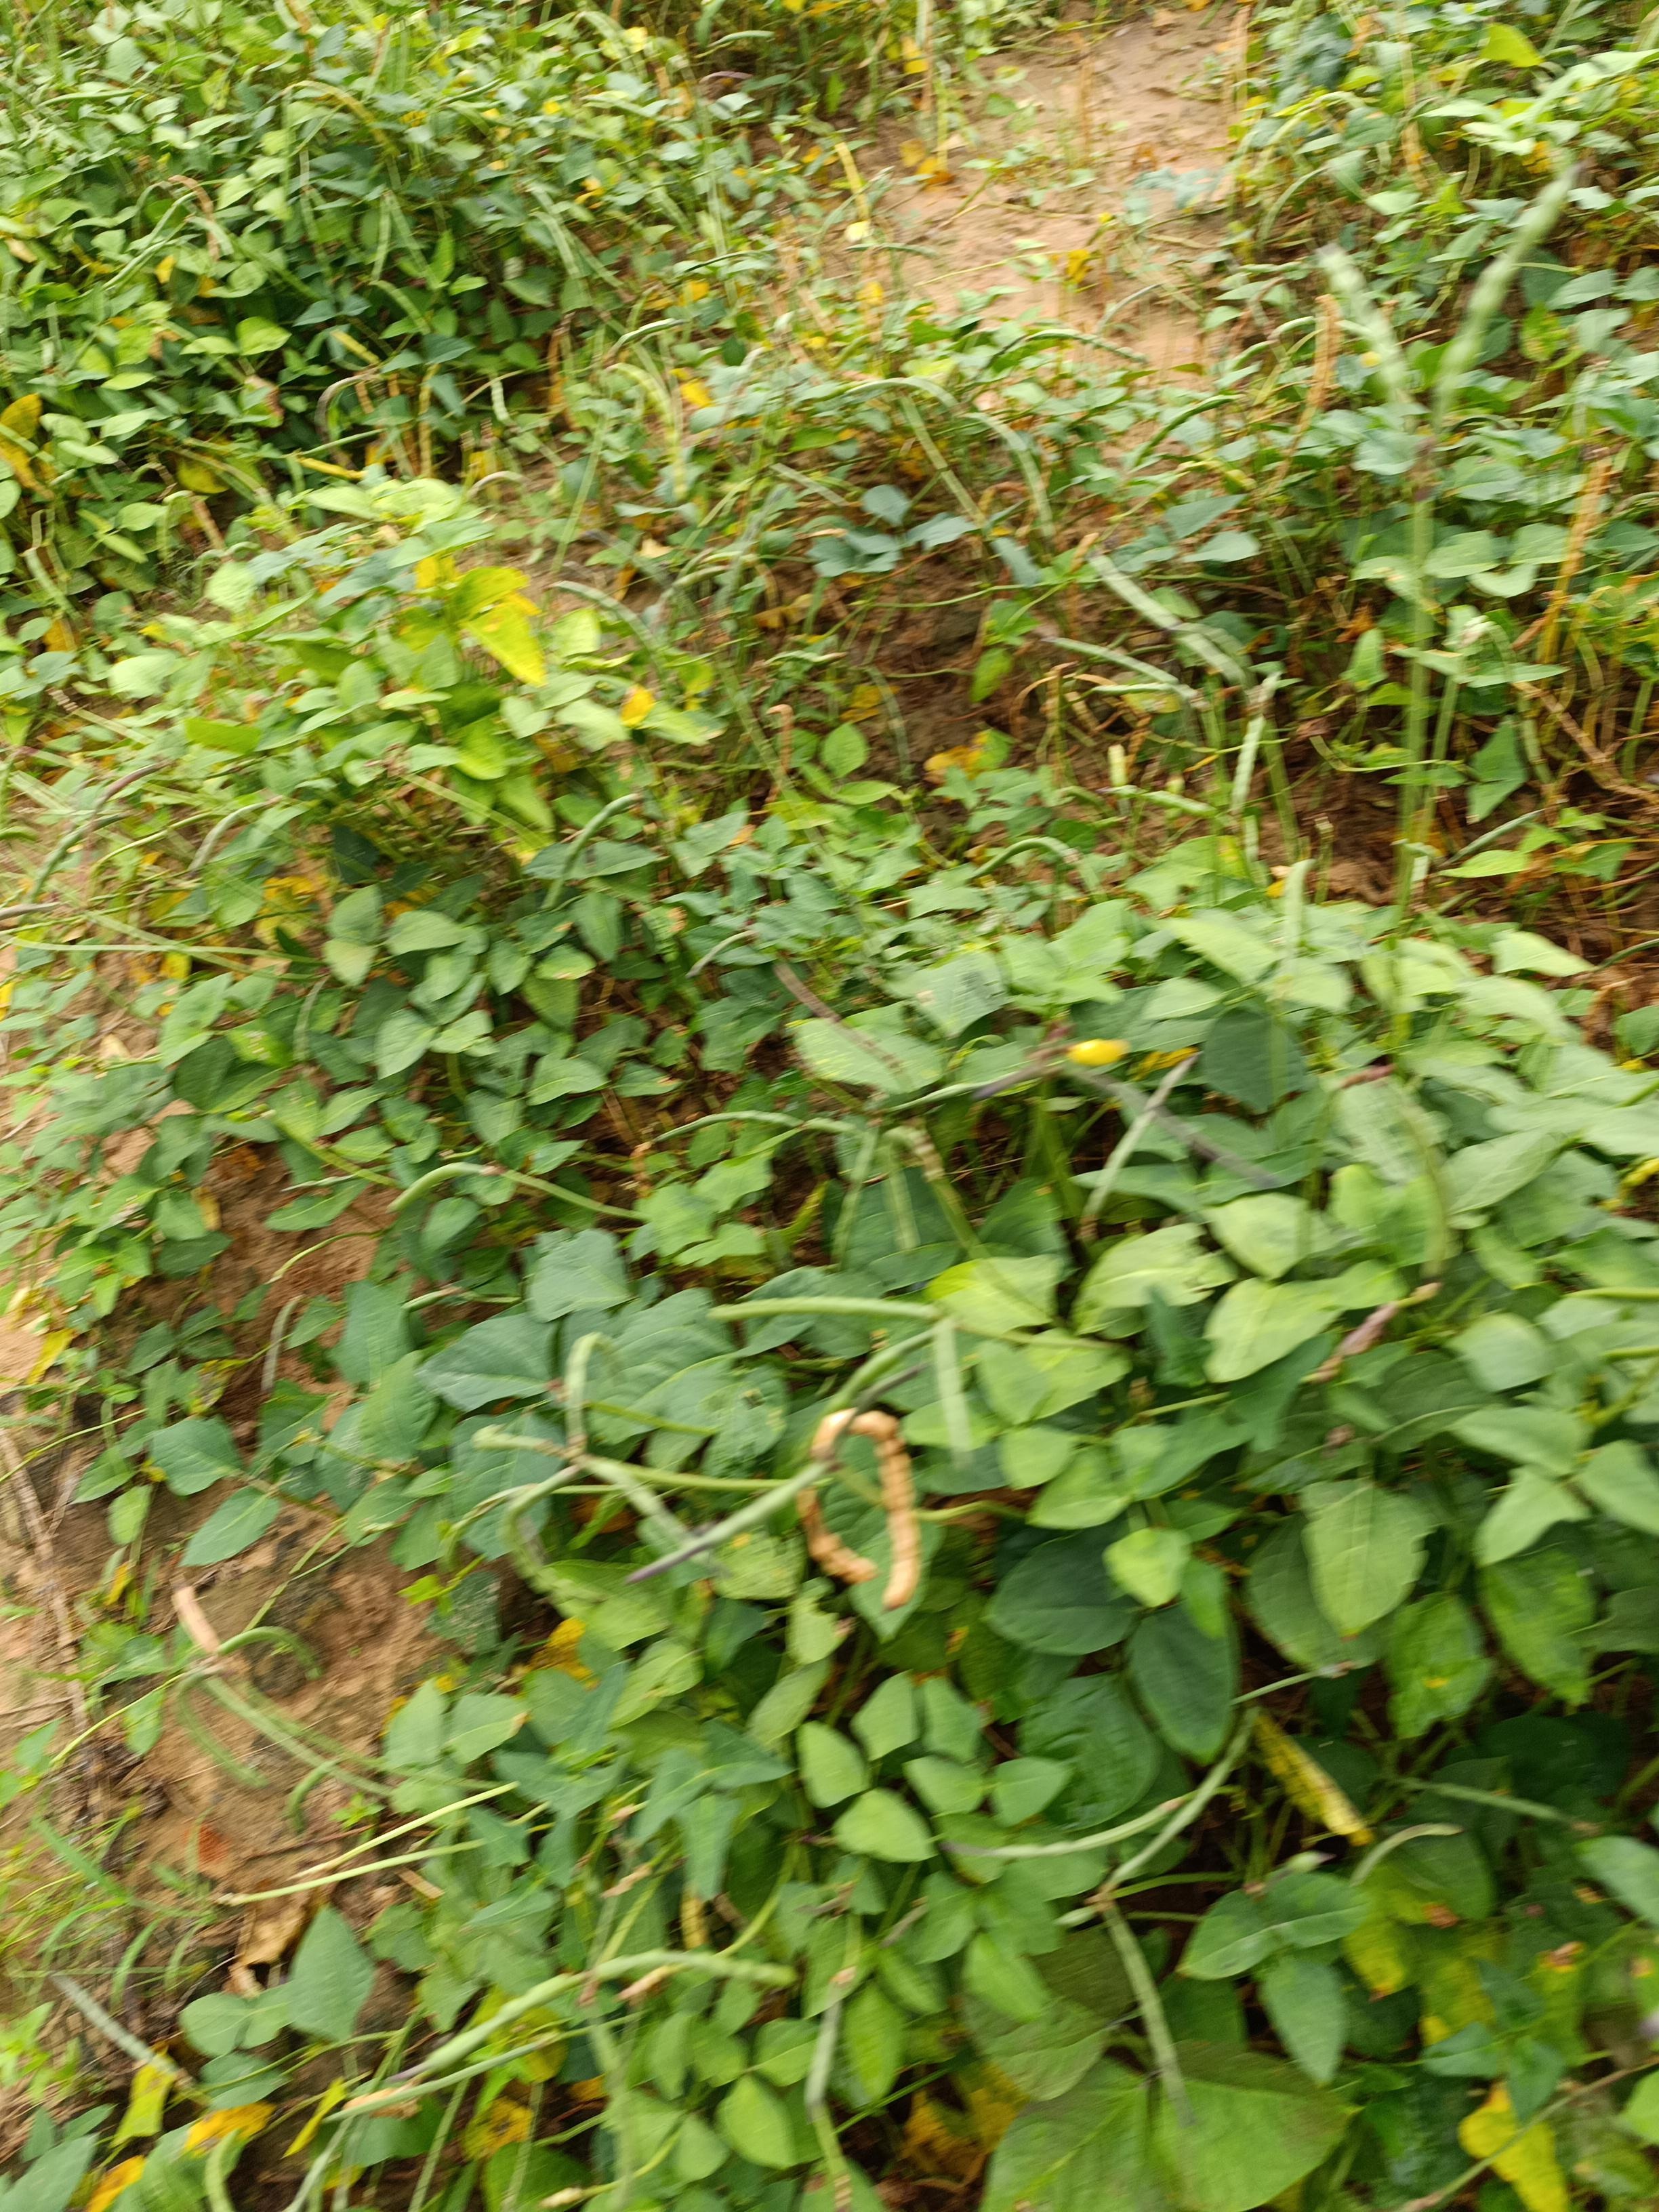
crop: cowpea
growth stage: maturity
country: Nigeria
